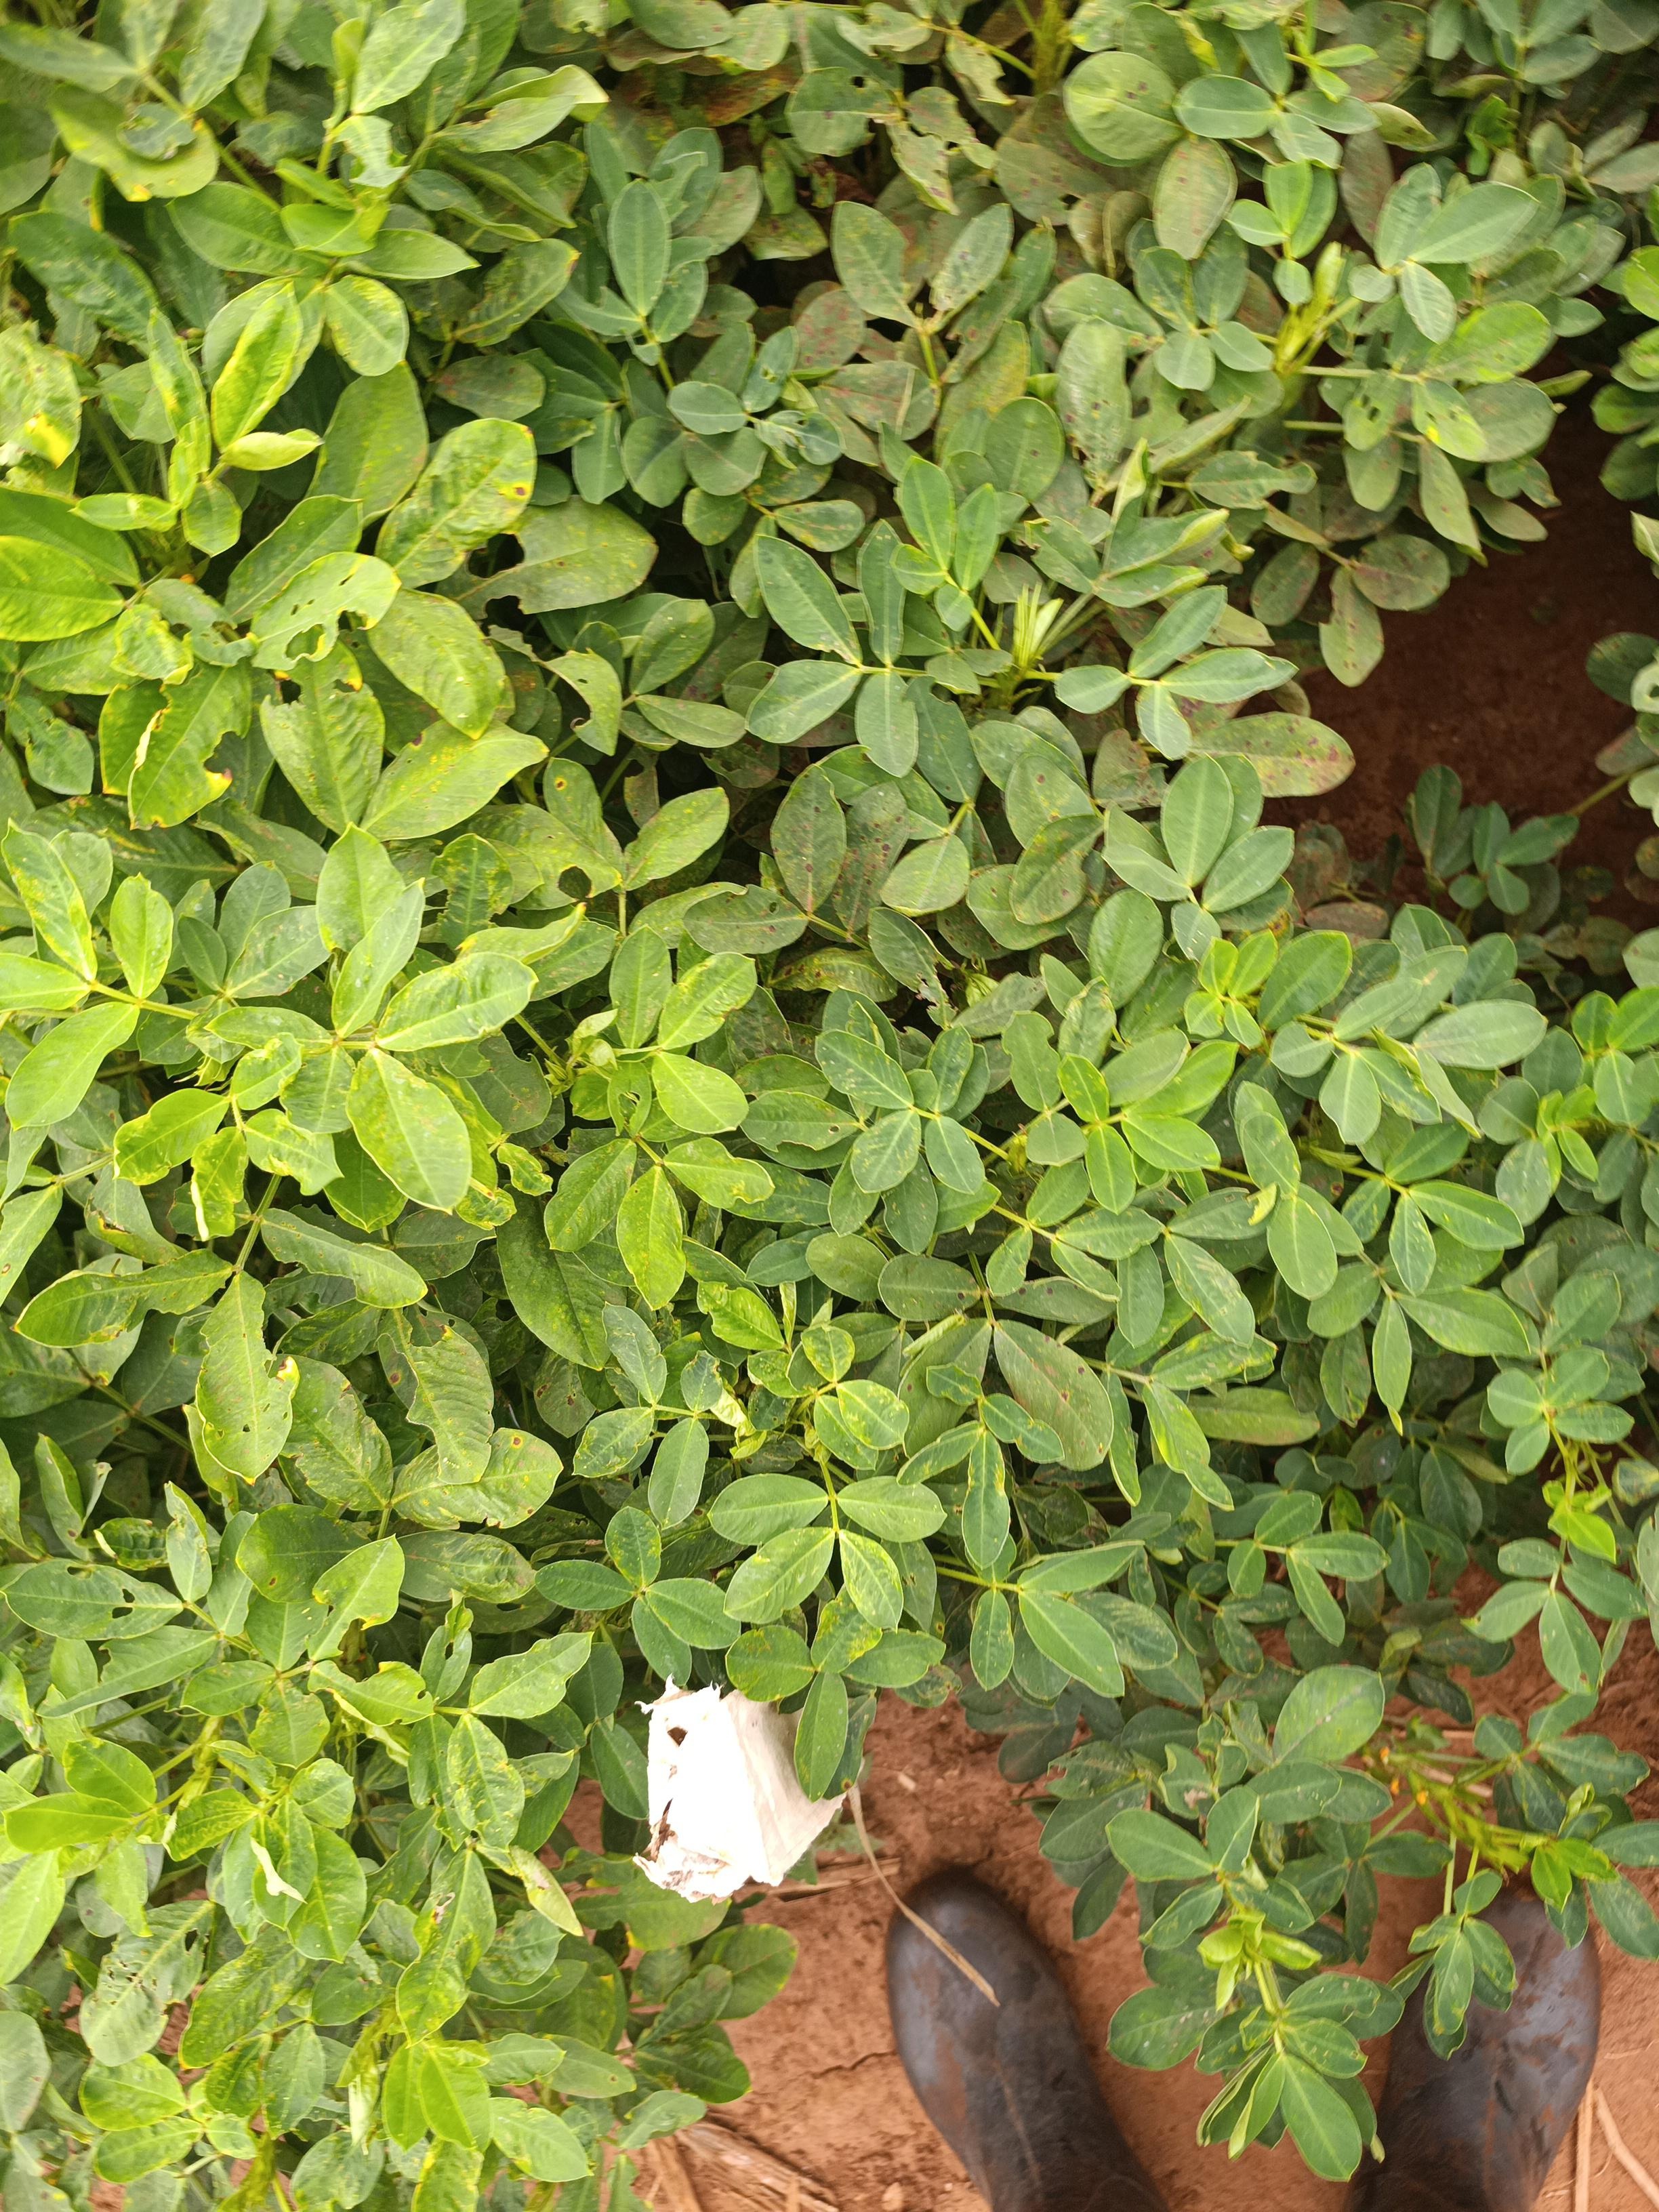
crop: groundnut
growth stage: pegging
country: Kenya
